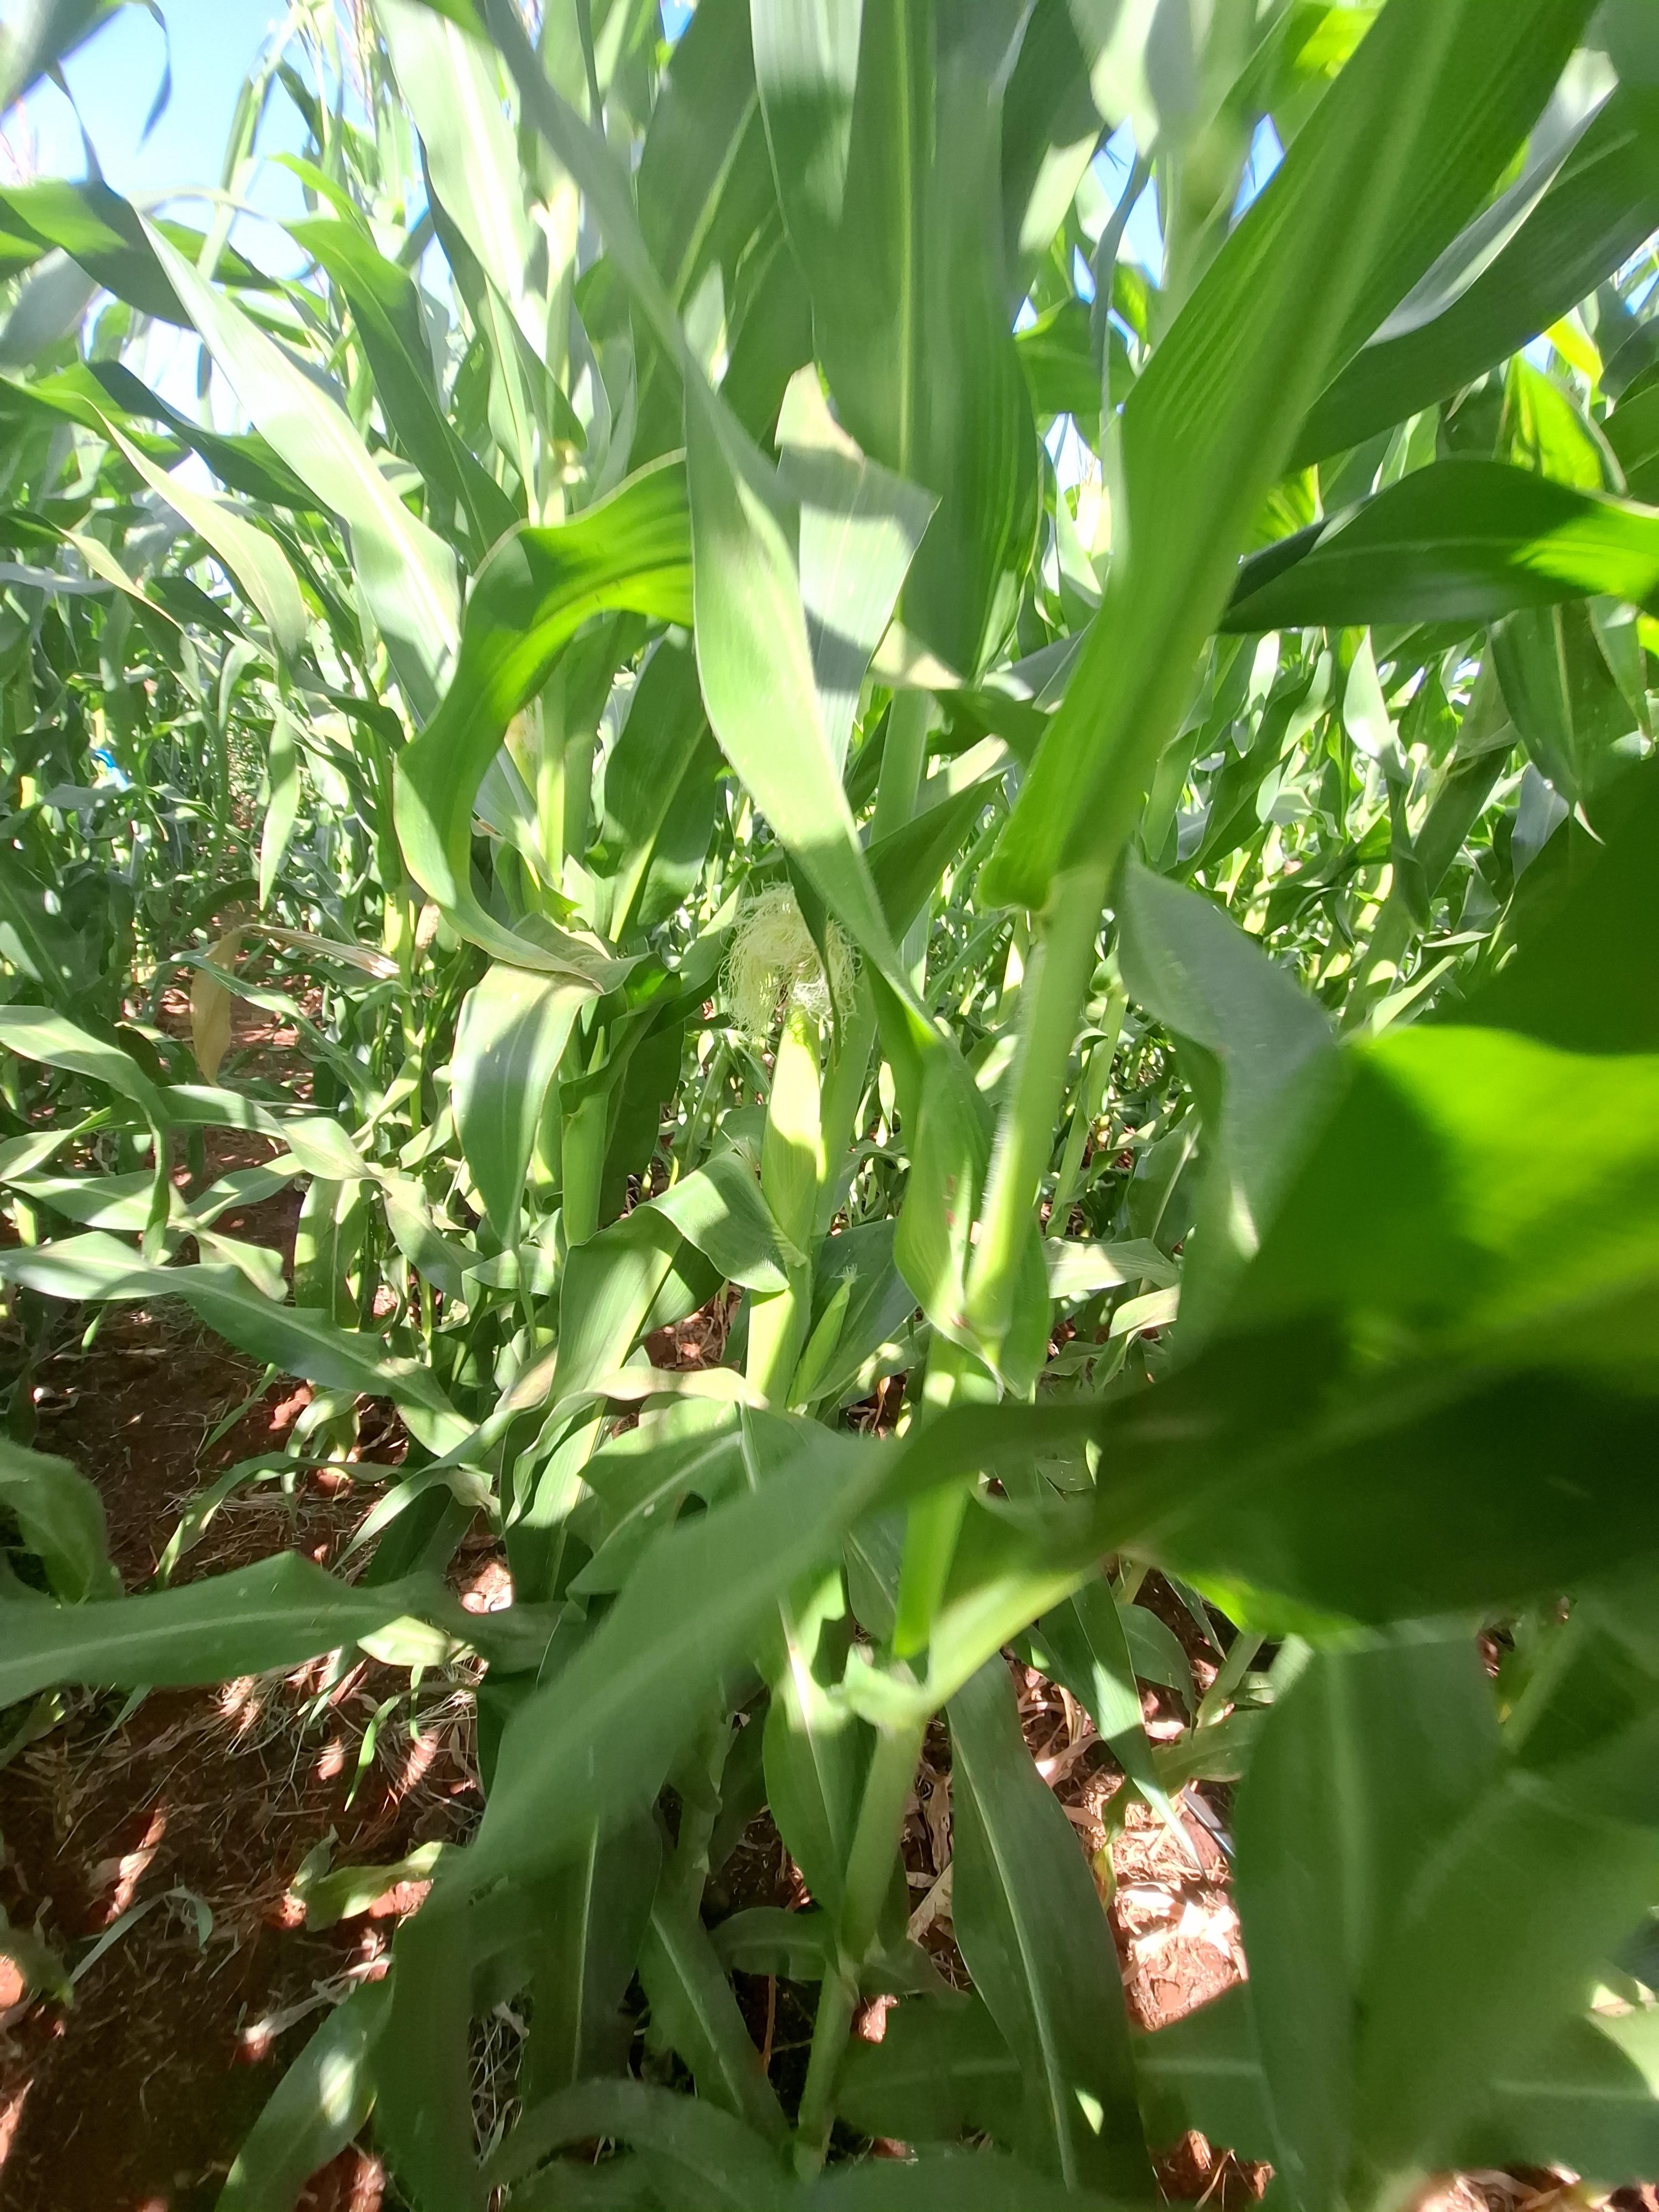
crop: maize
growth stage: flowering
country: Kenya
